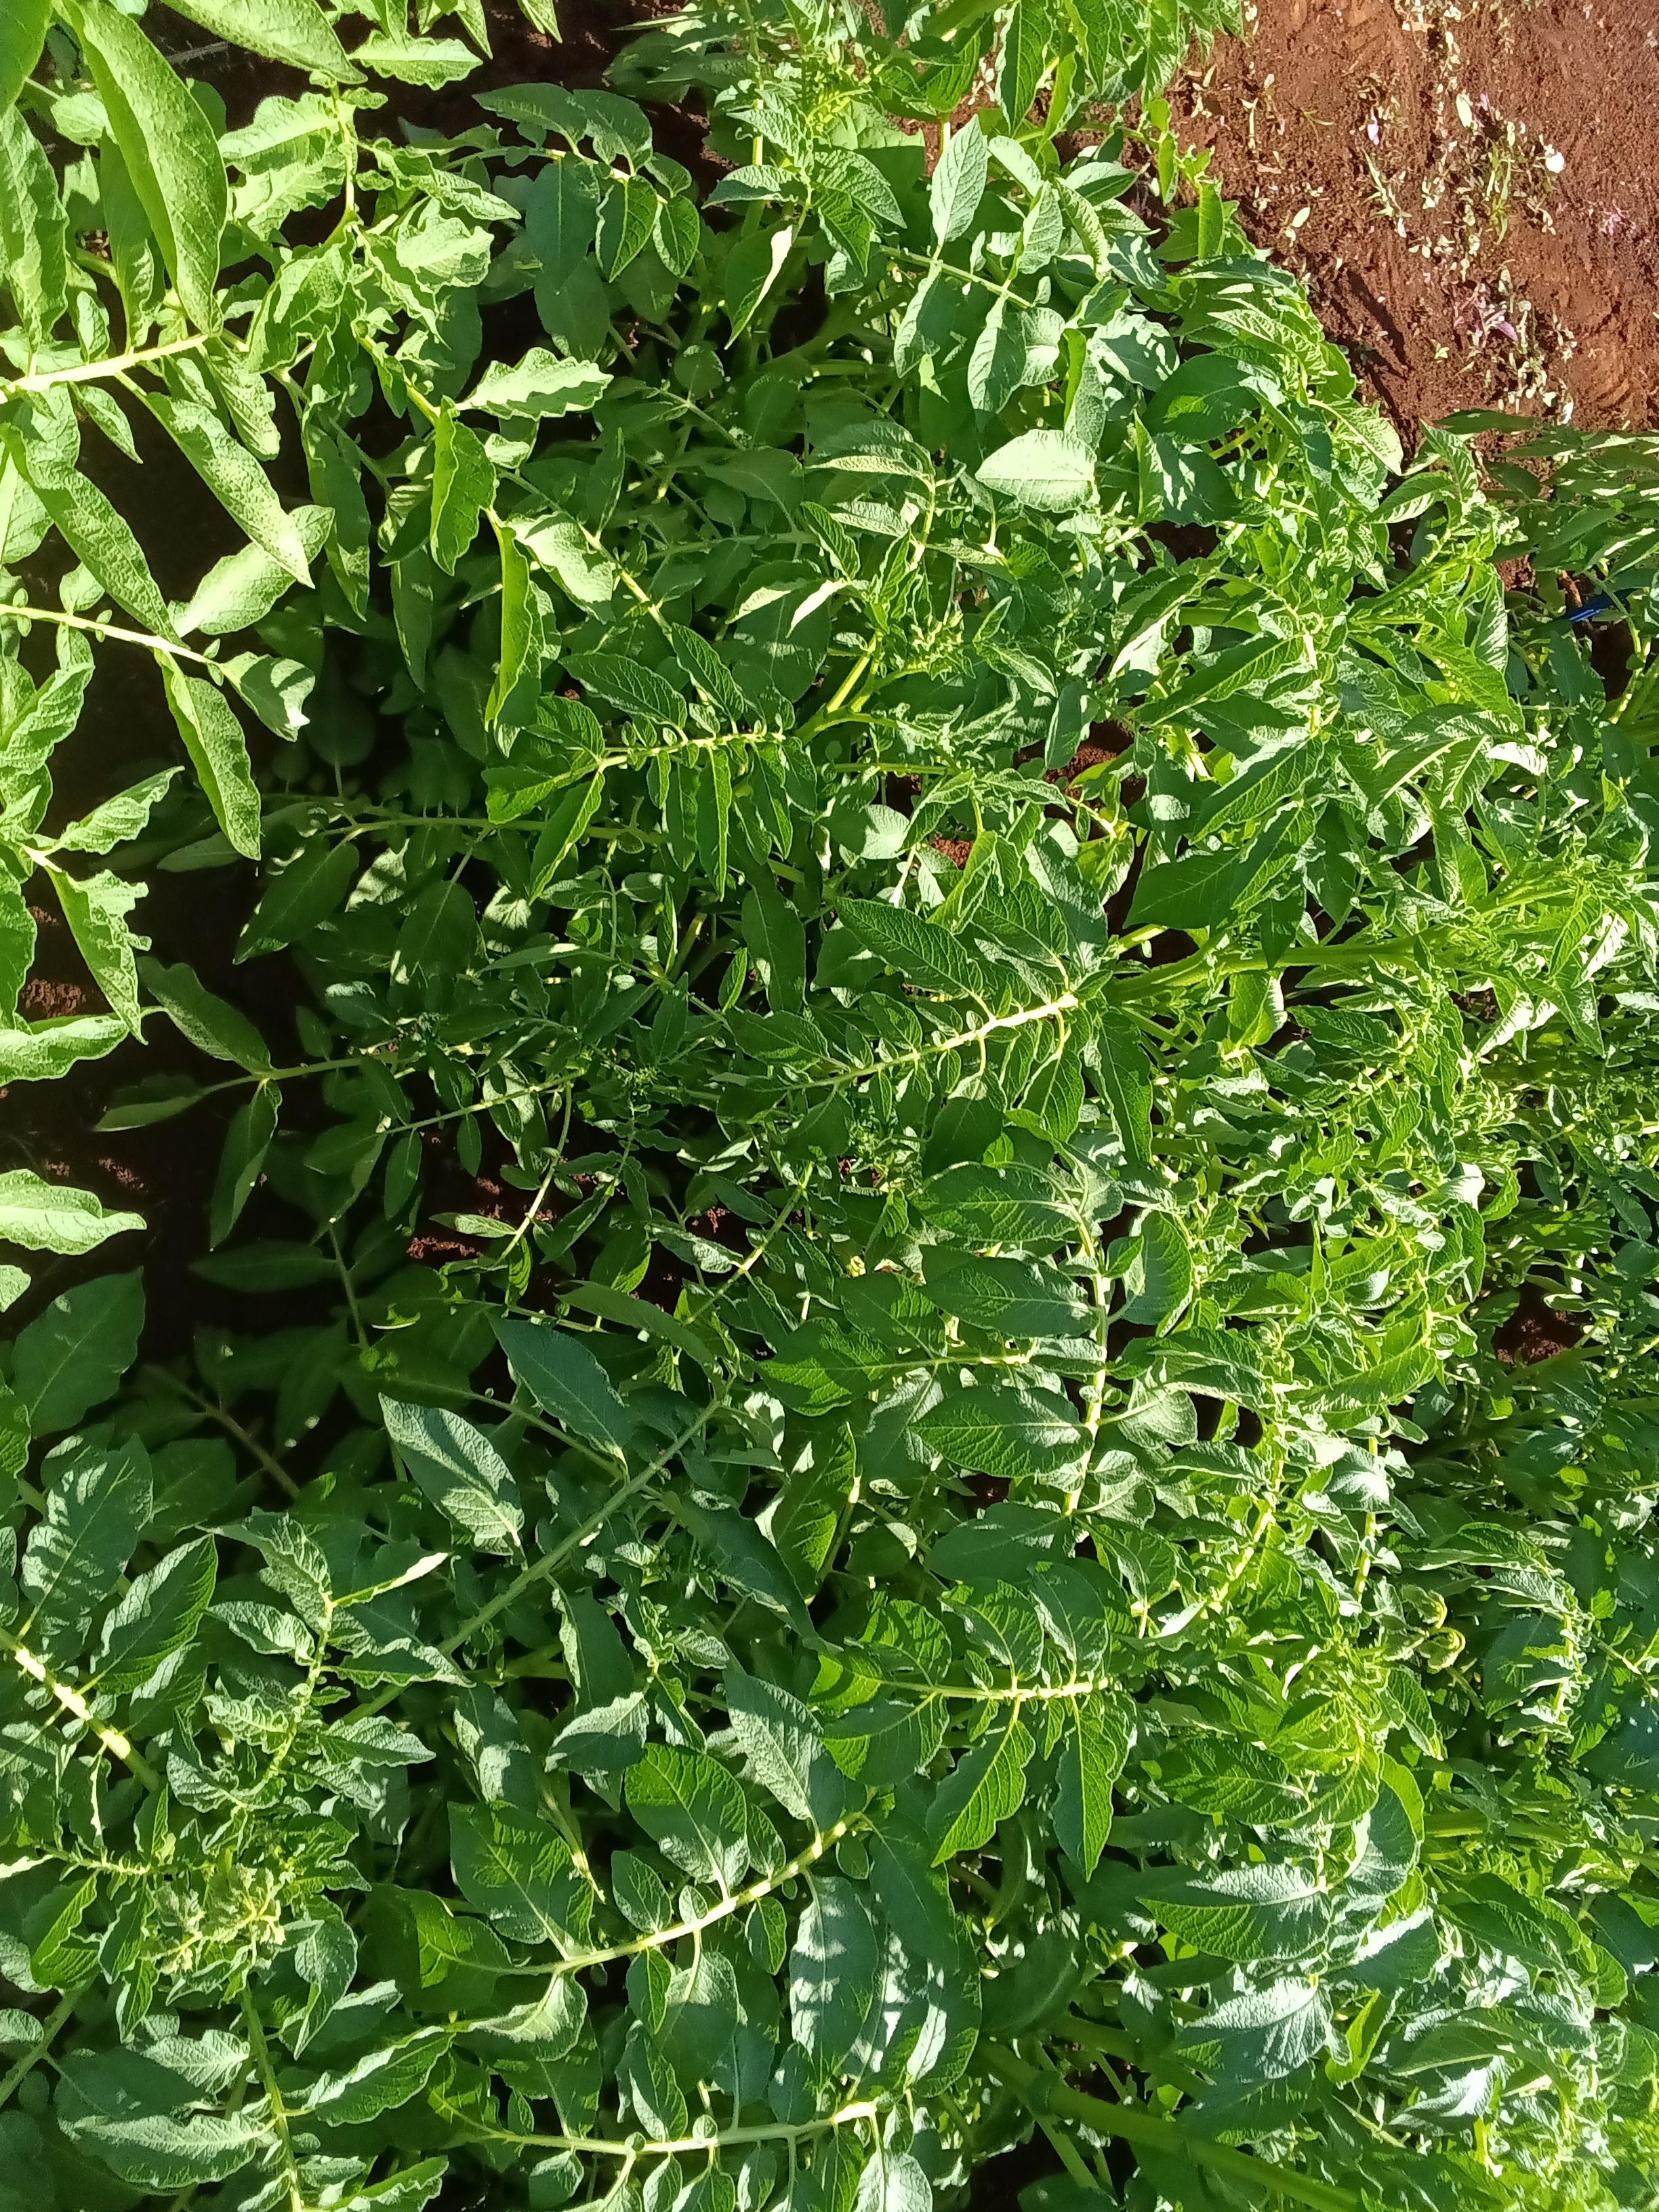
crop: potato
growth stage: vegetative
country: Kenya
